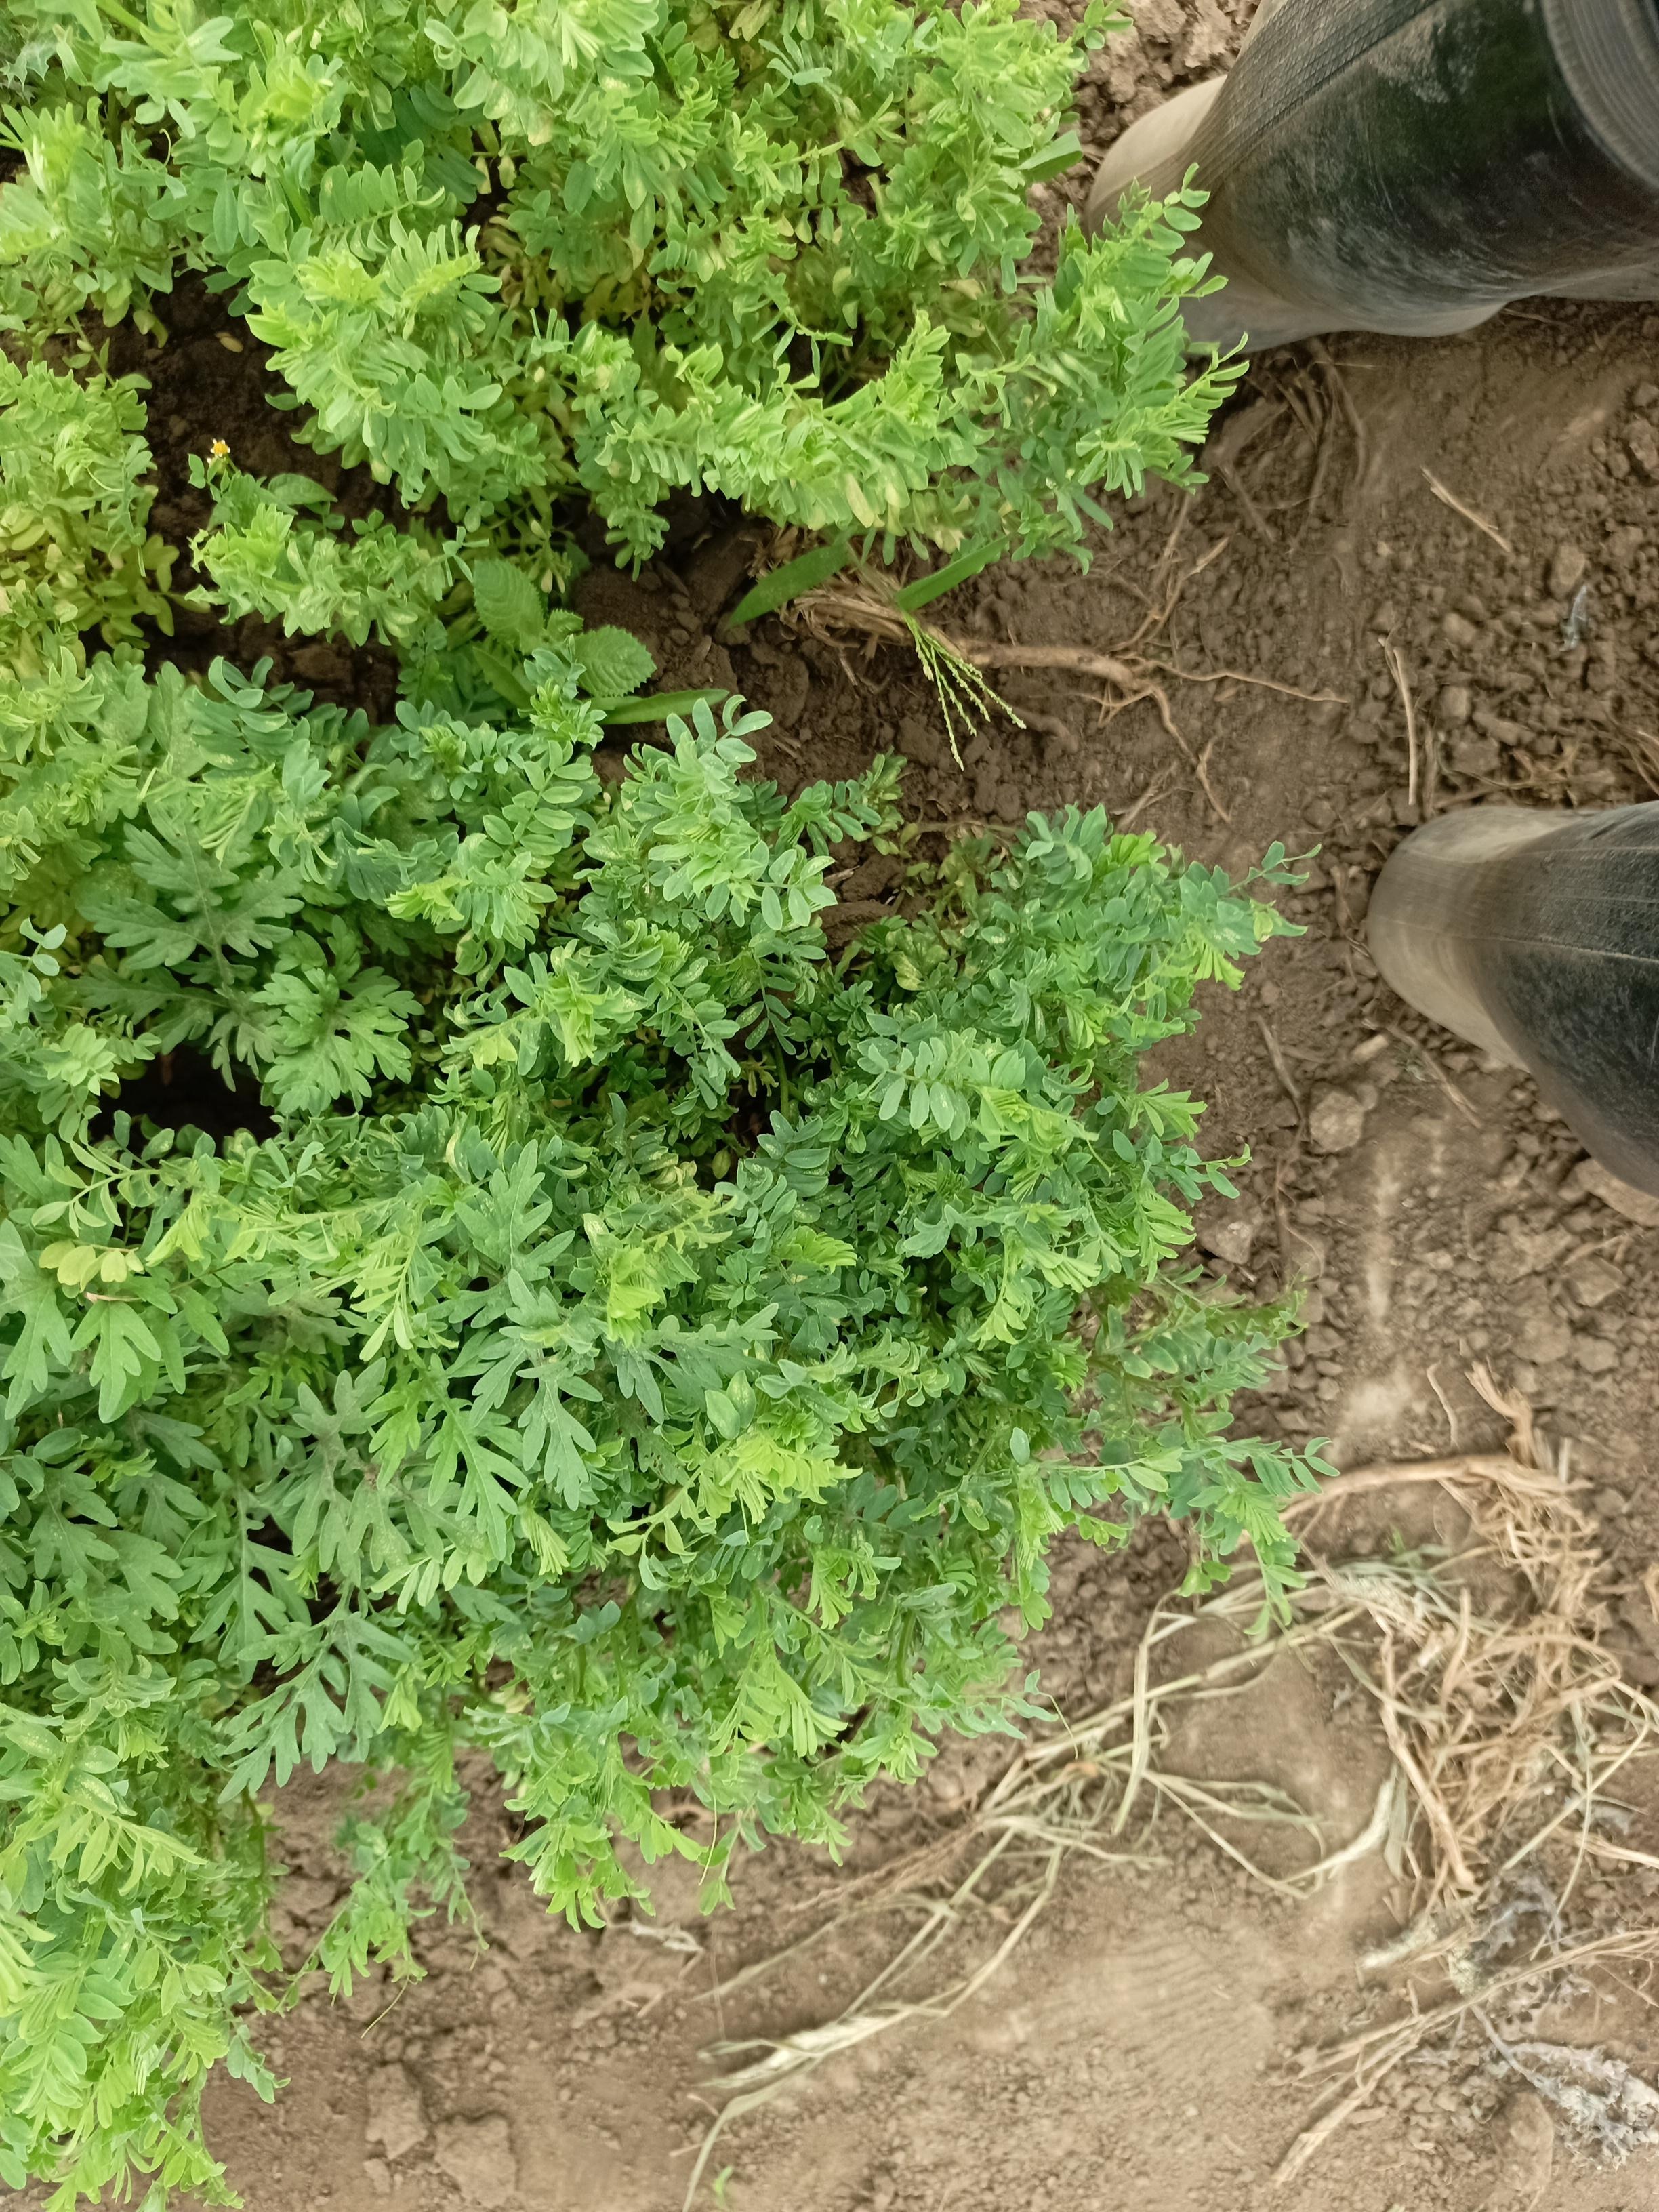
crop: lentil
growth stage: vegetative
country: Tanzania
